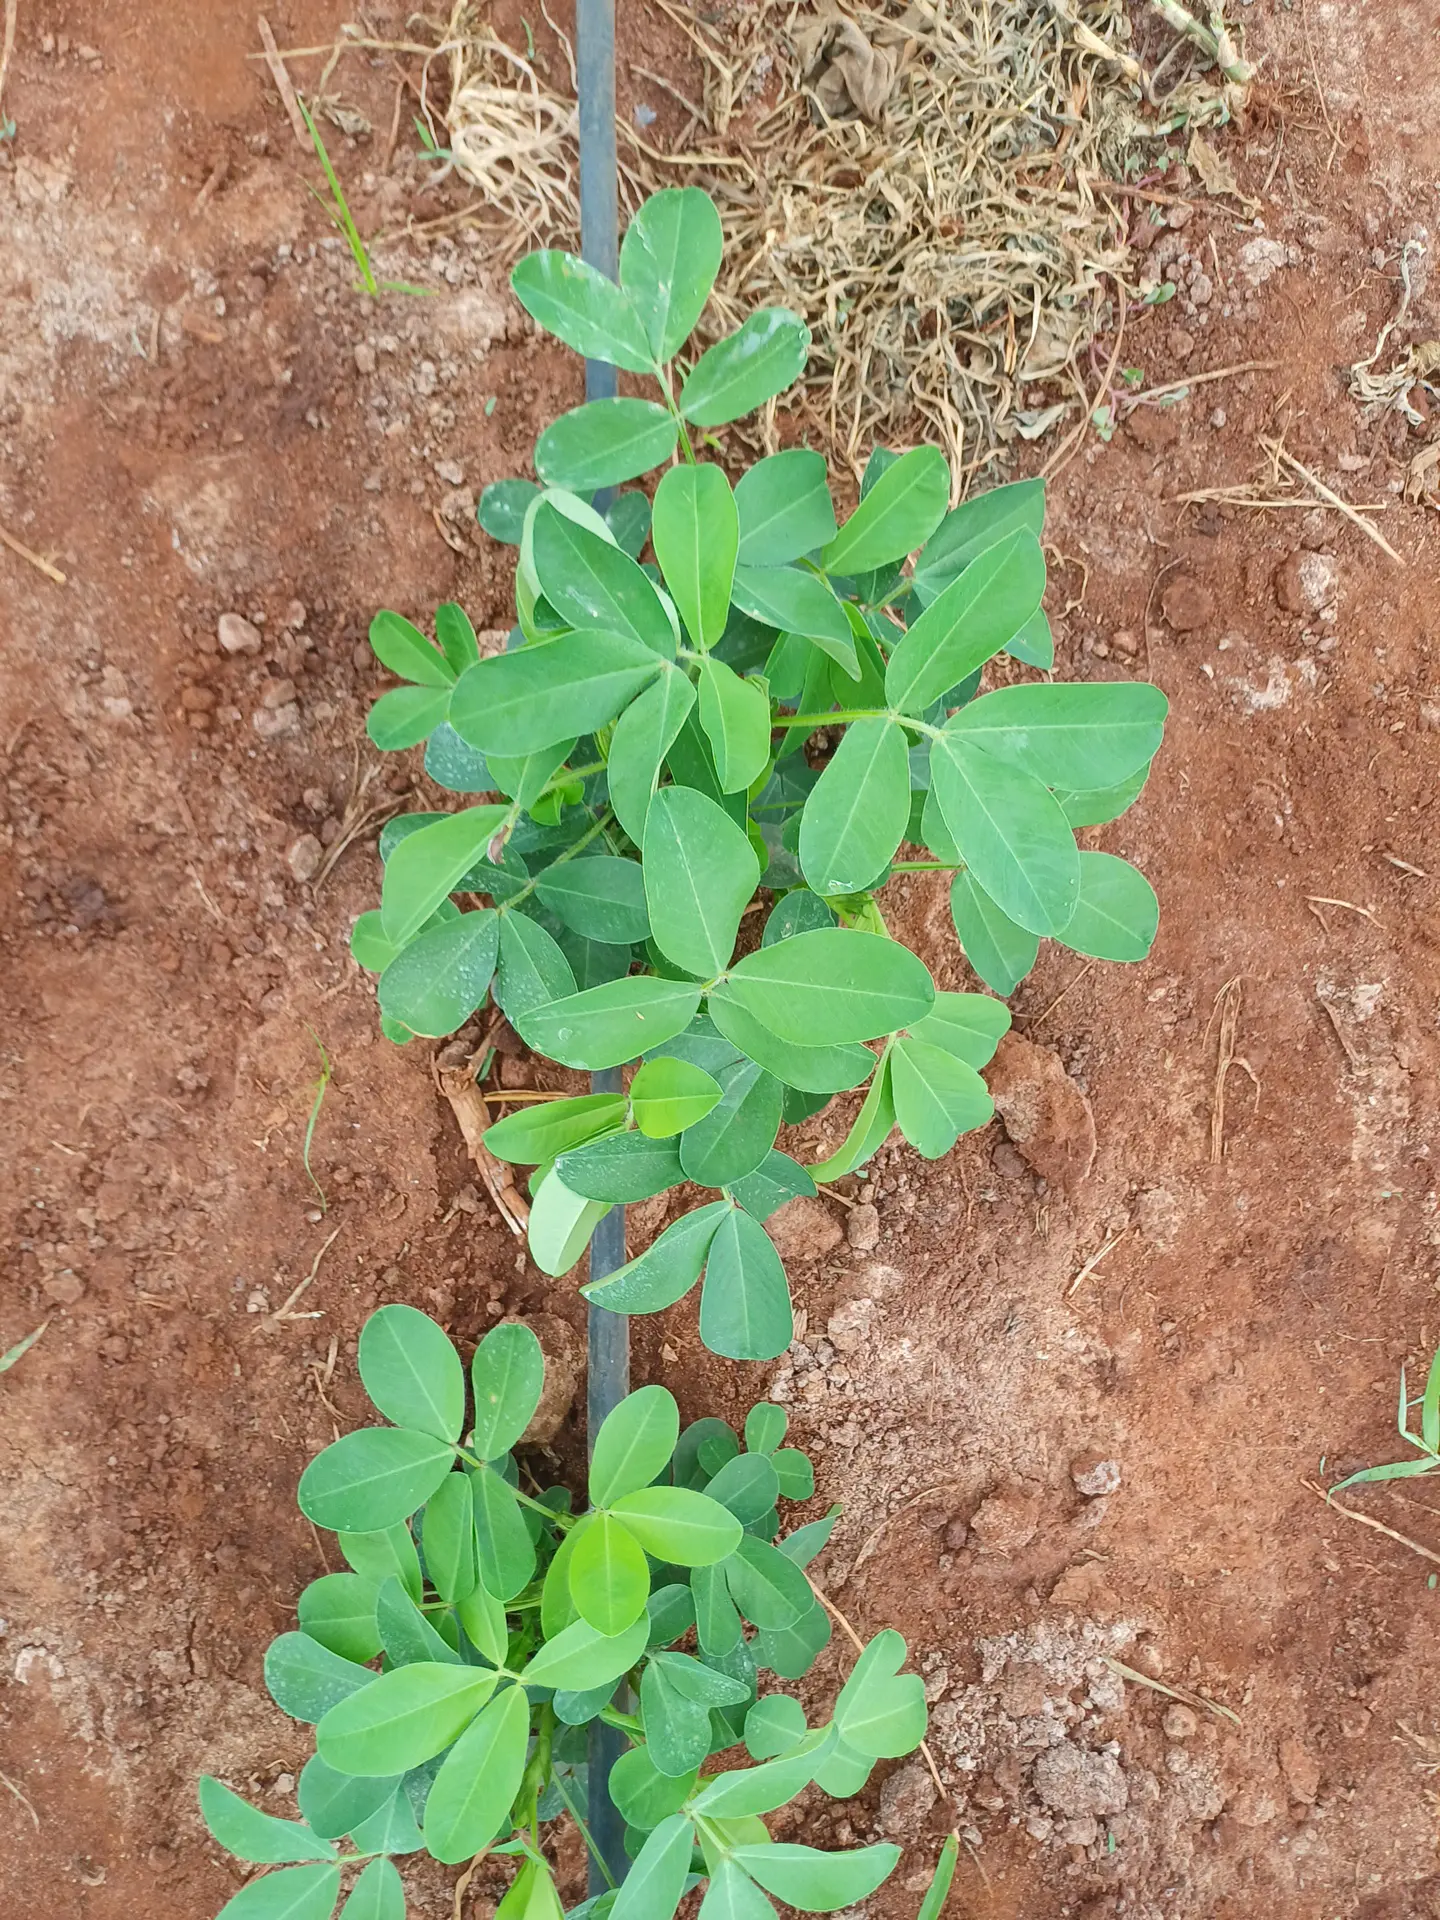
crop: groundnut
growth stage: flowering
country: Kenya
